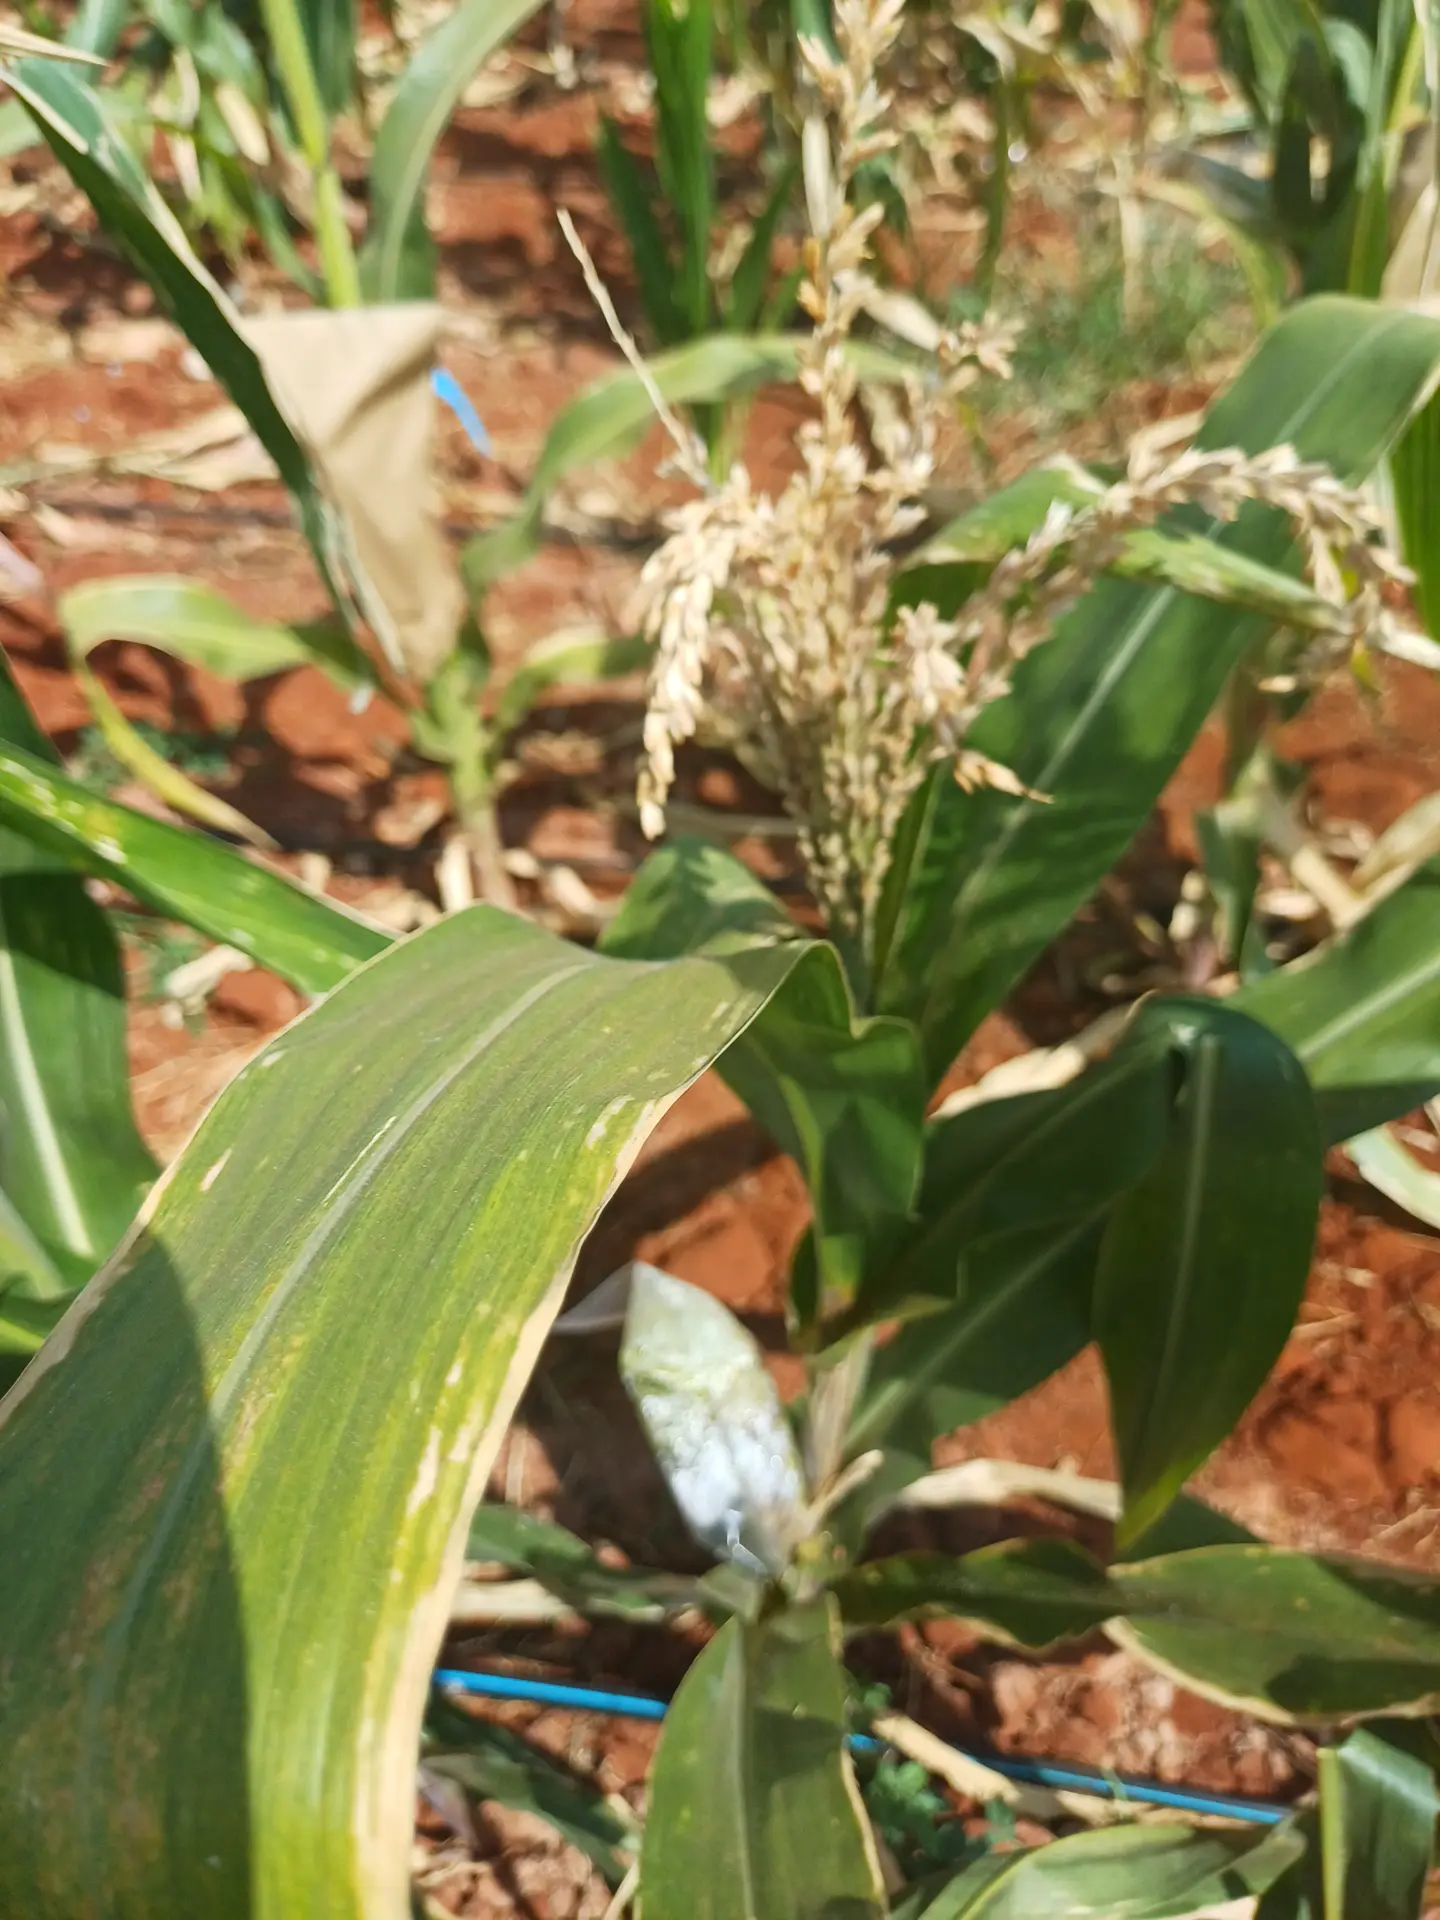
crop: maize
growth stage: flowering
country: Kenya
